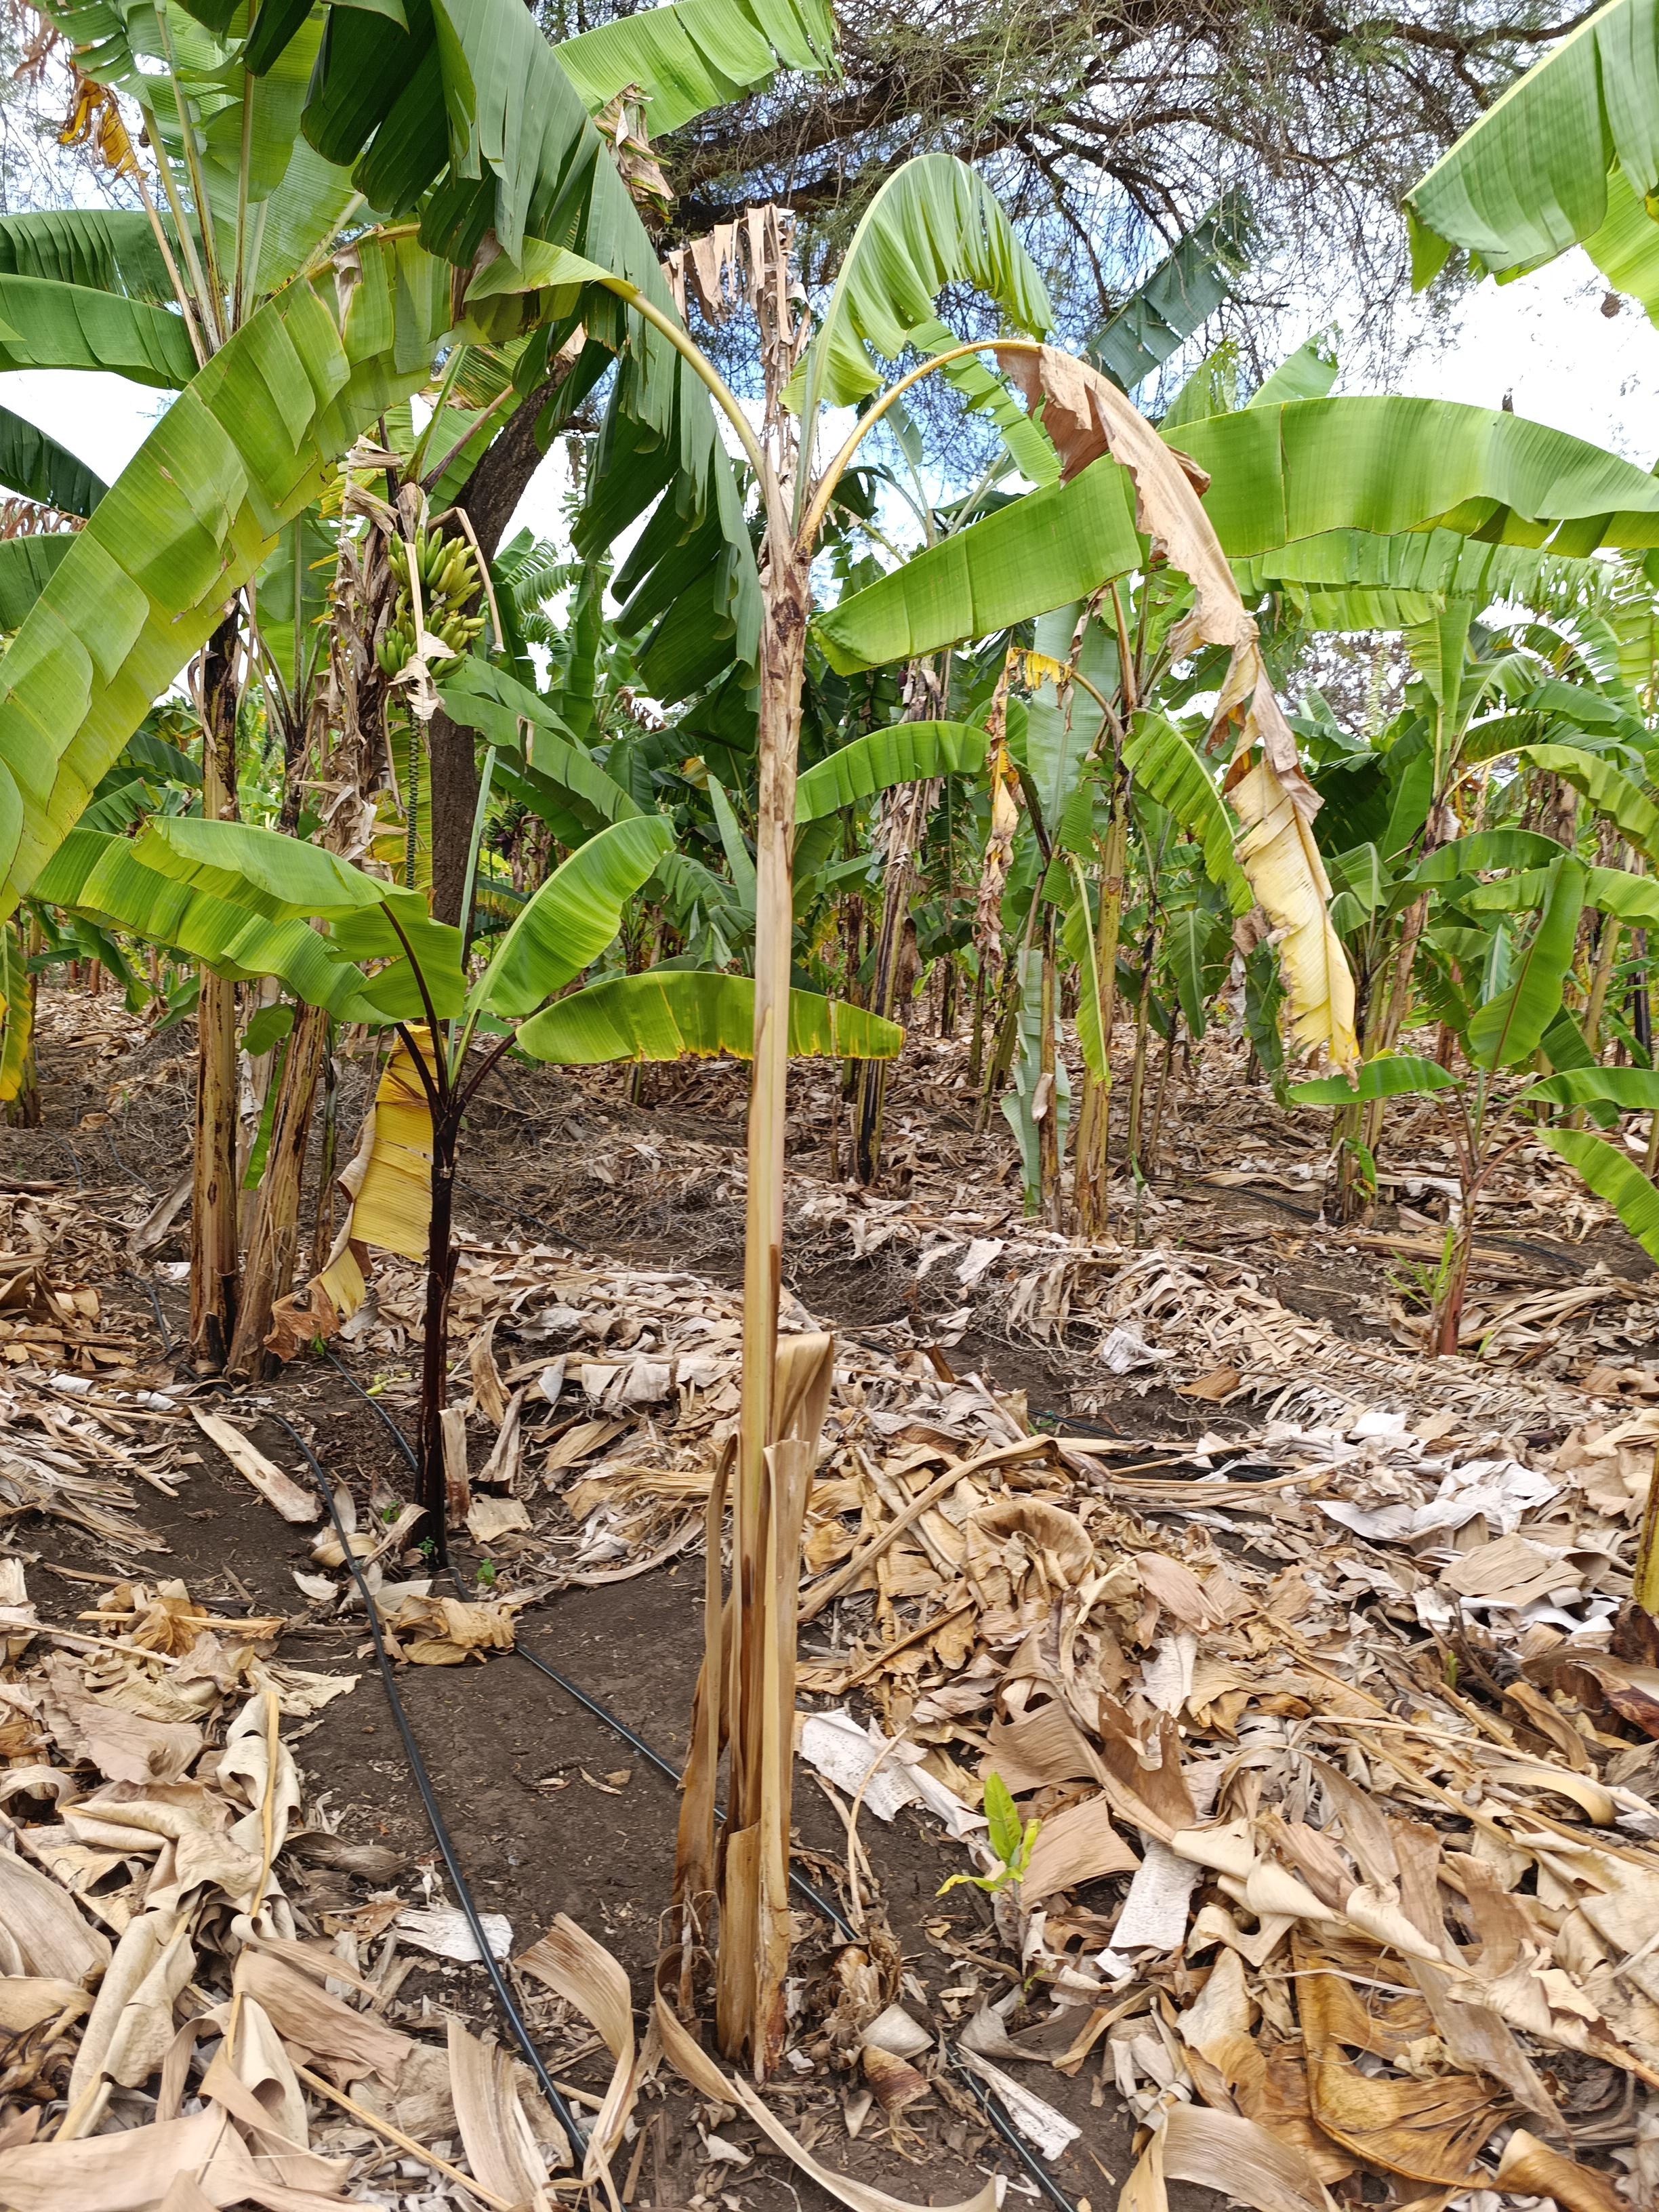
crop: banana
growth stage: vegetative
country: Tanzania
